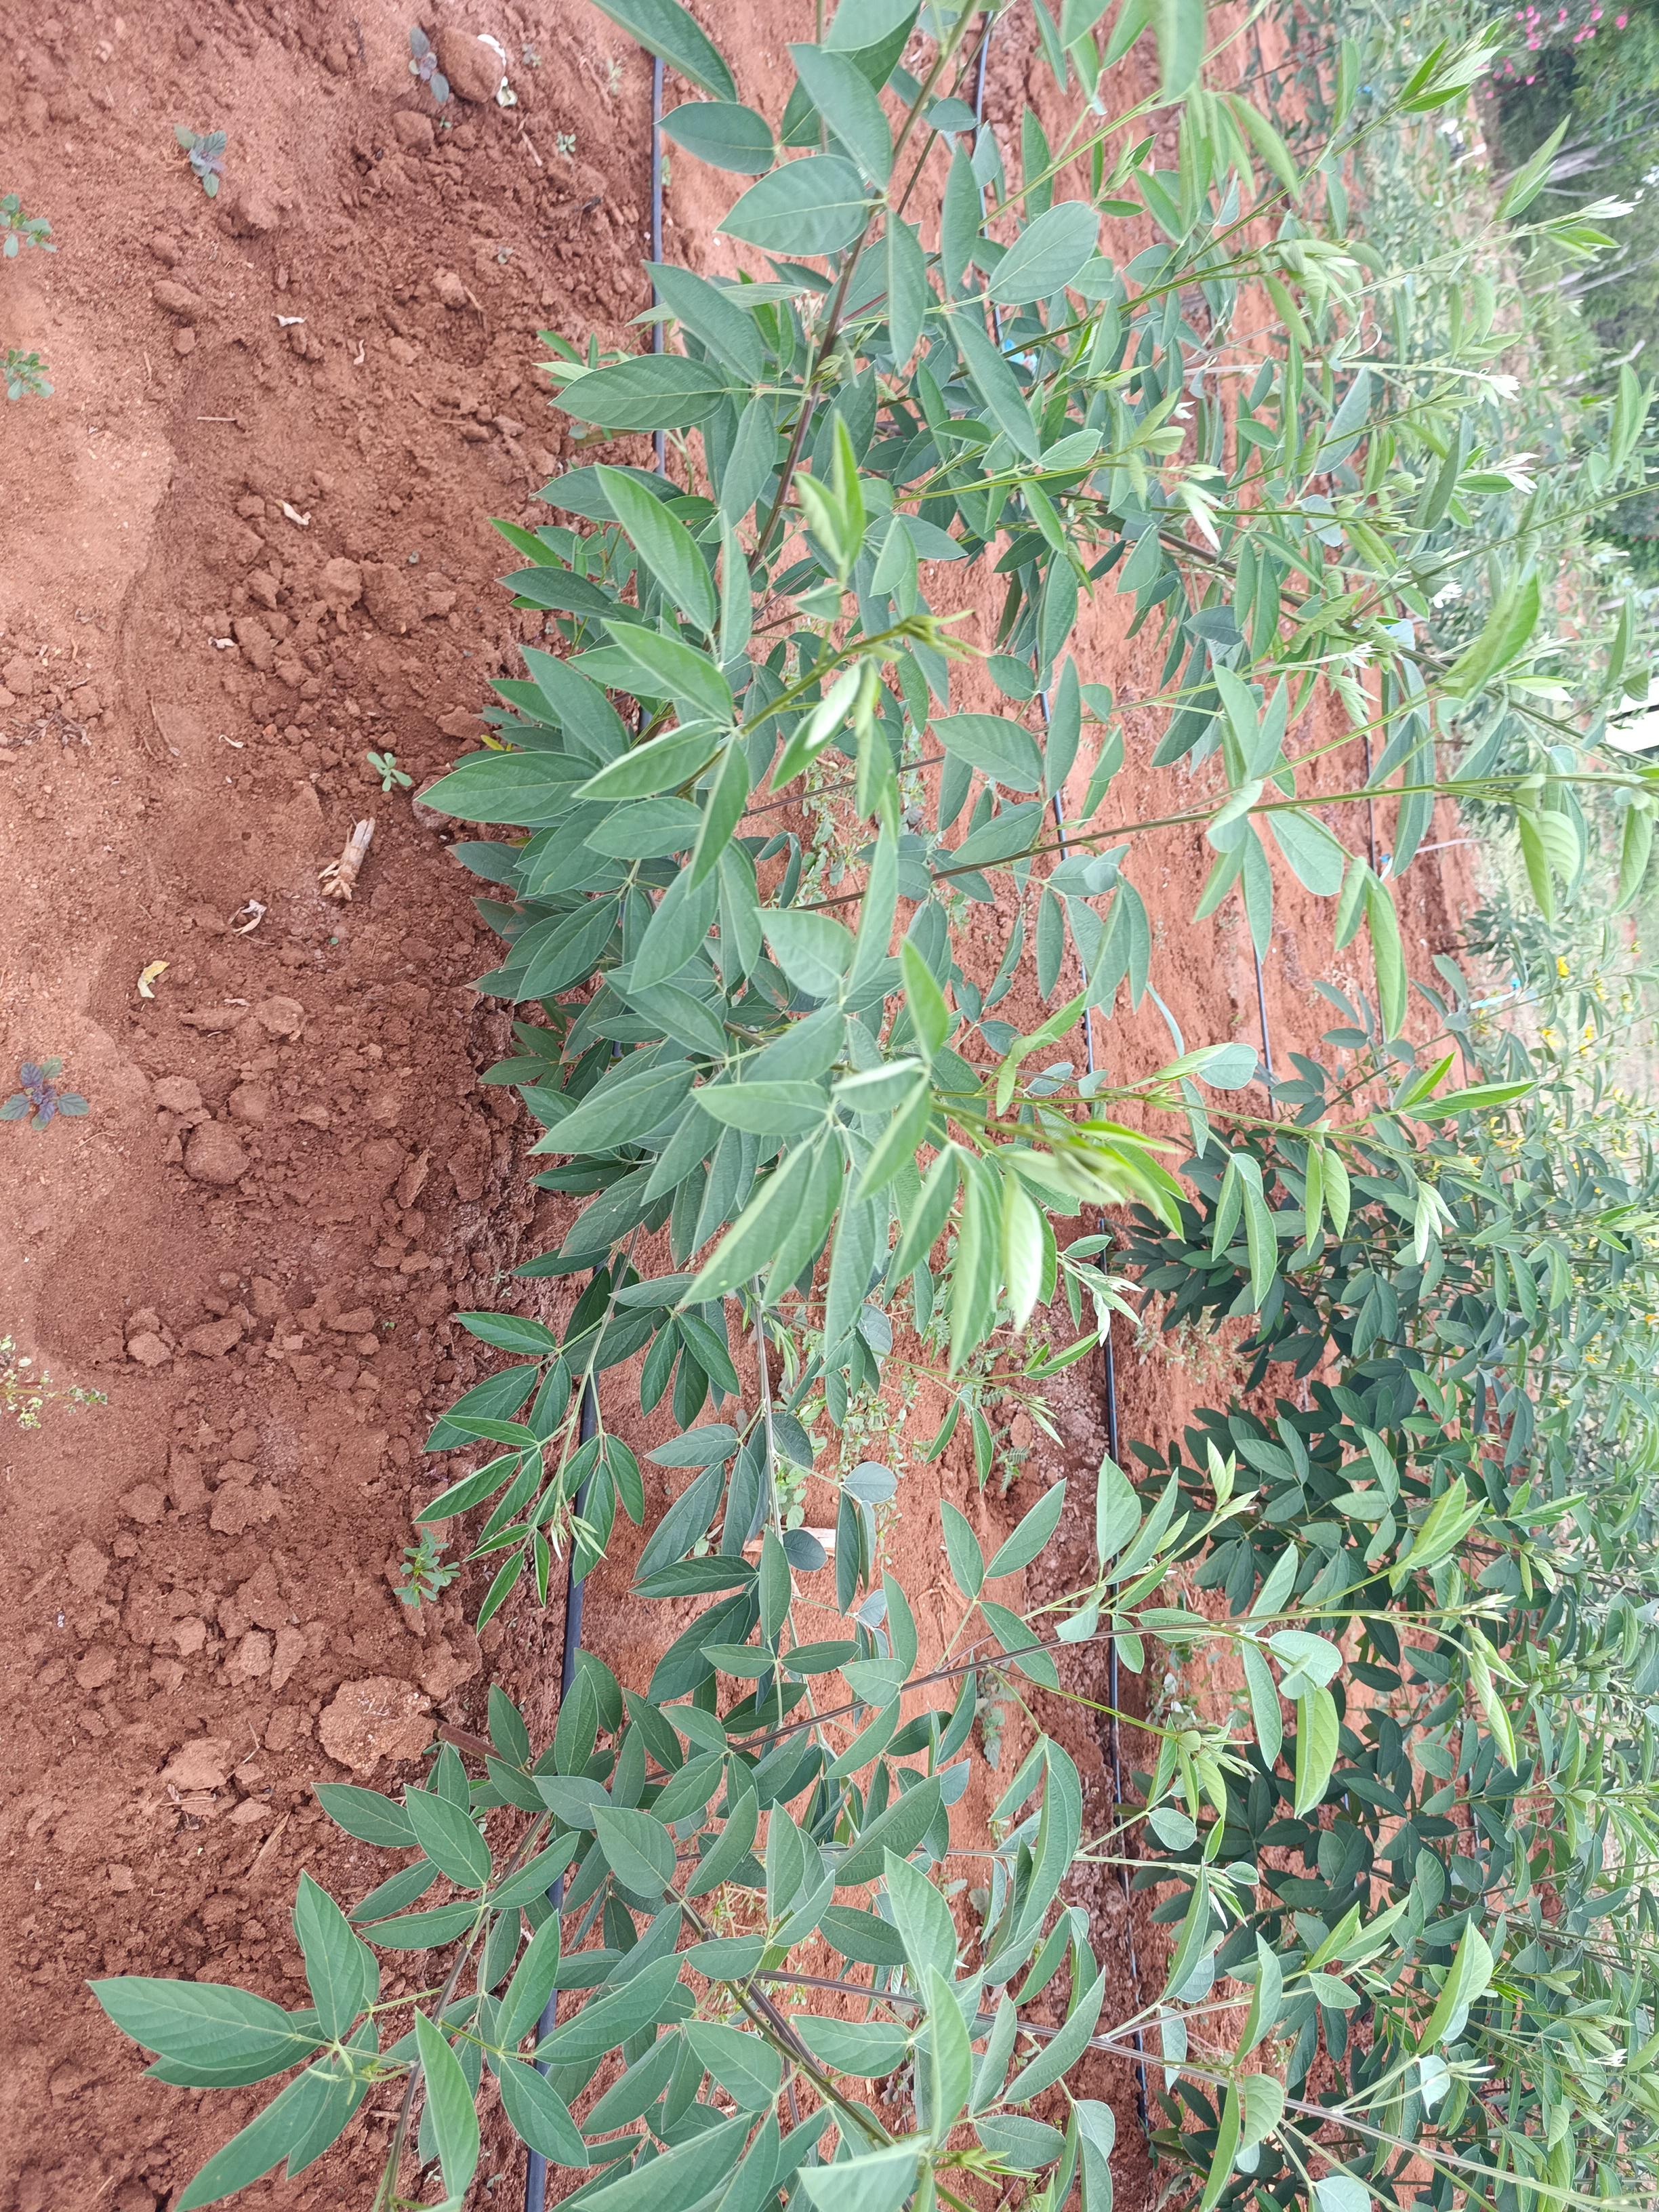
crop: pigeonpea
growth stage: vegetative
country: Kenya
